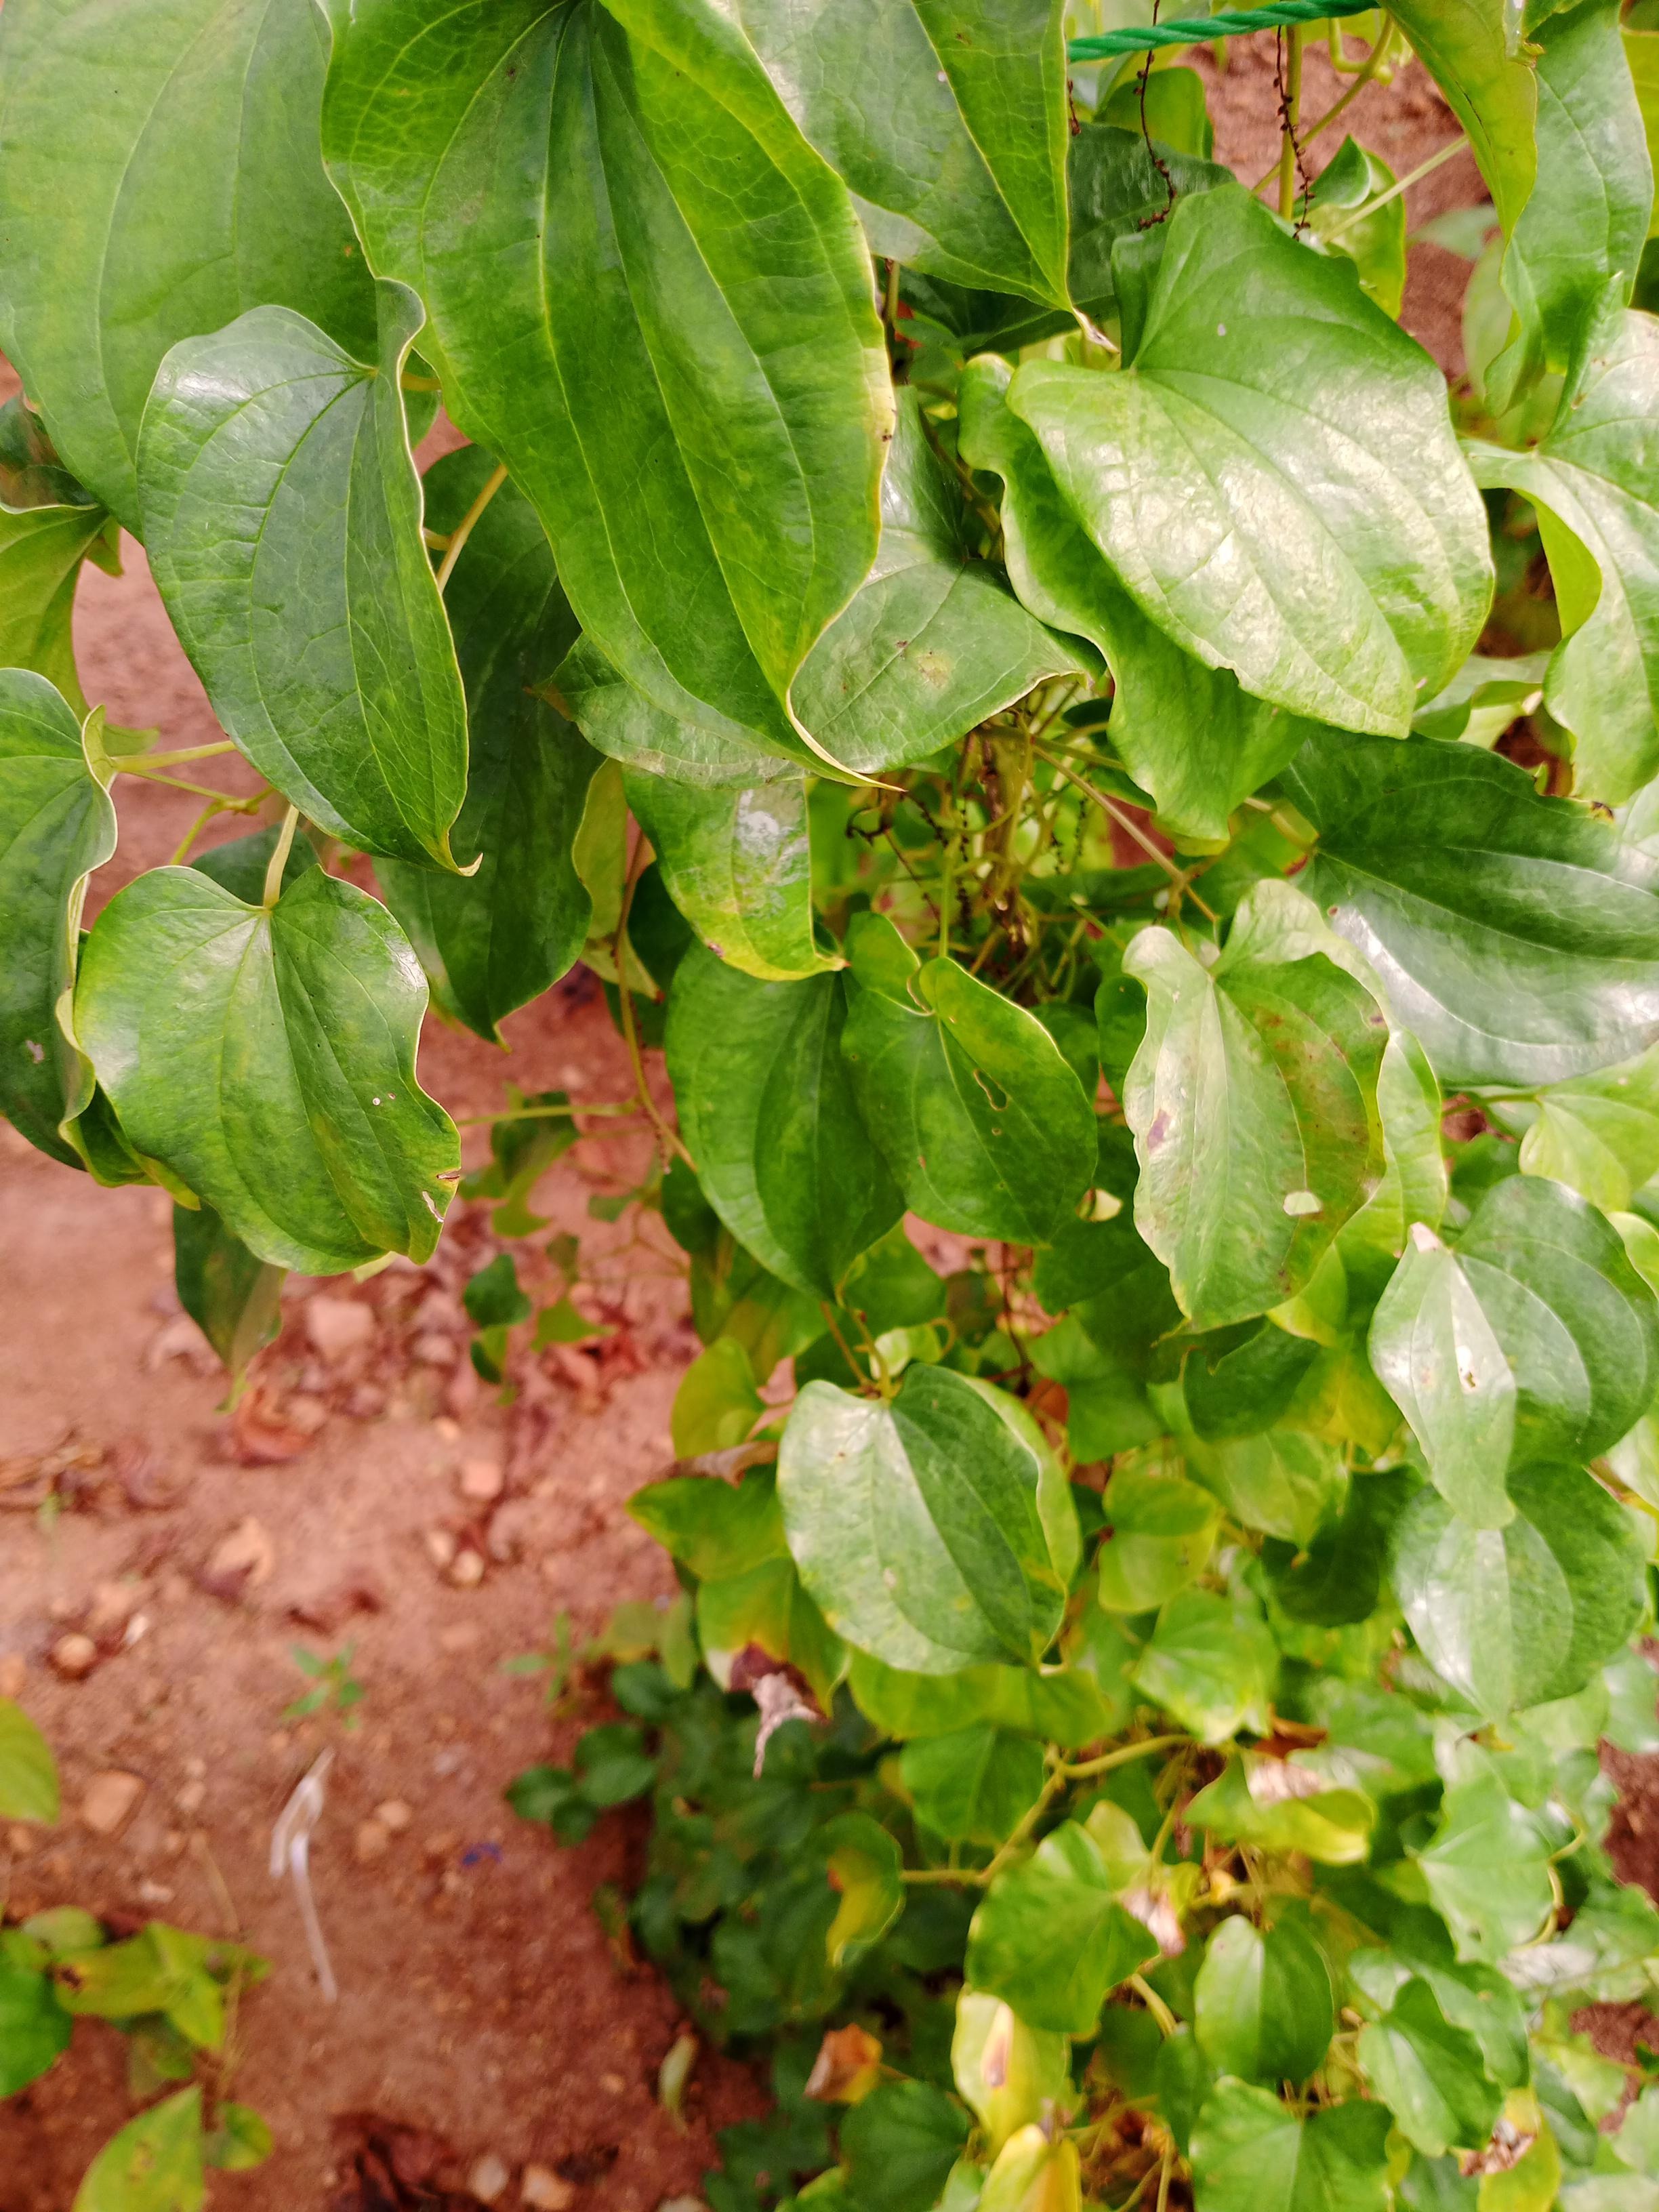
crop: yam
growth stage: vegetative
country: Nigeria
